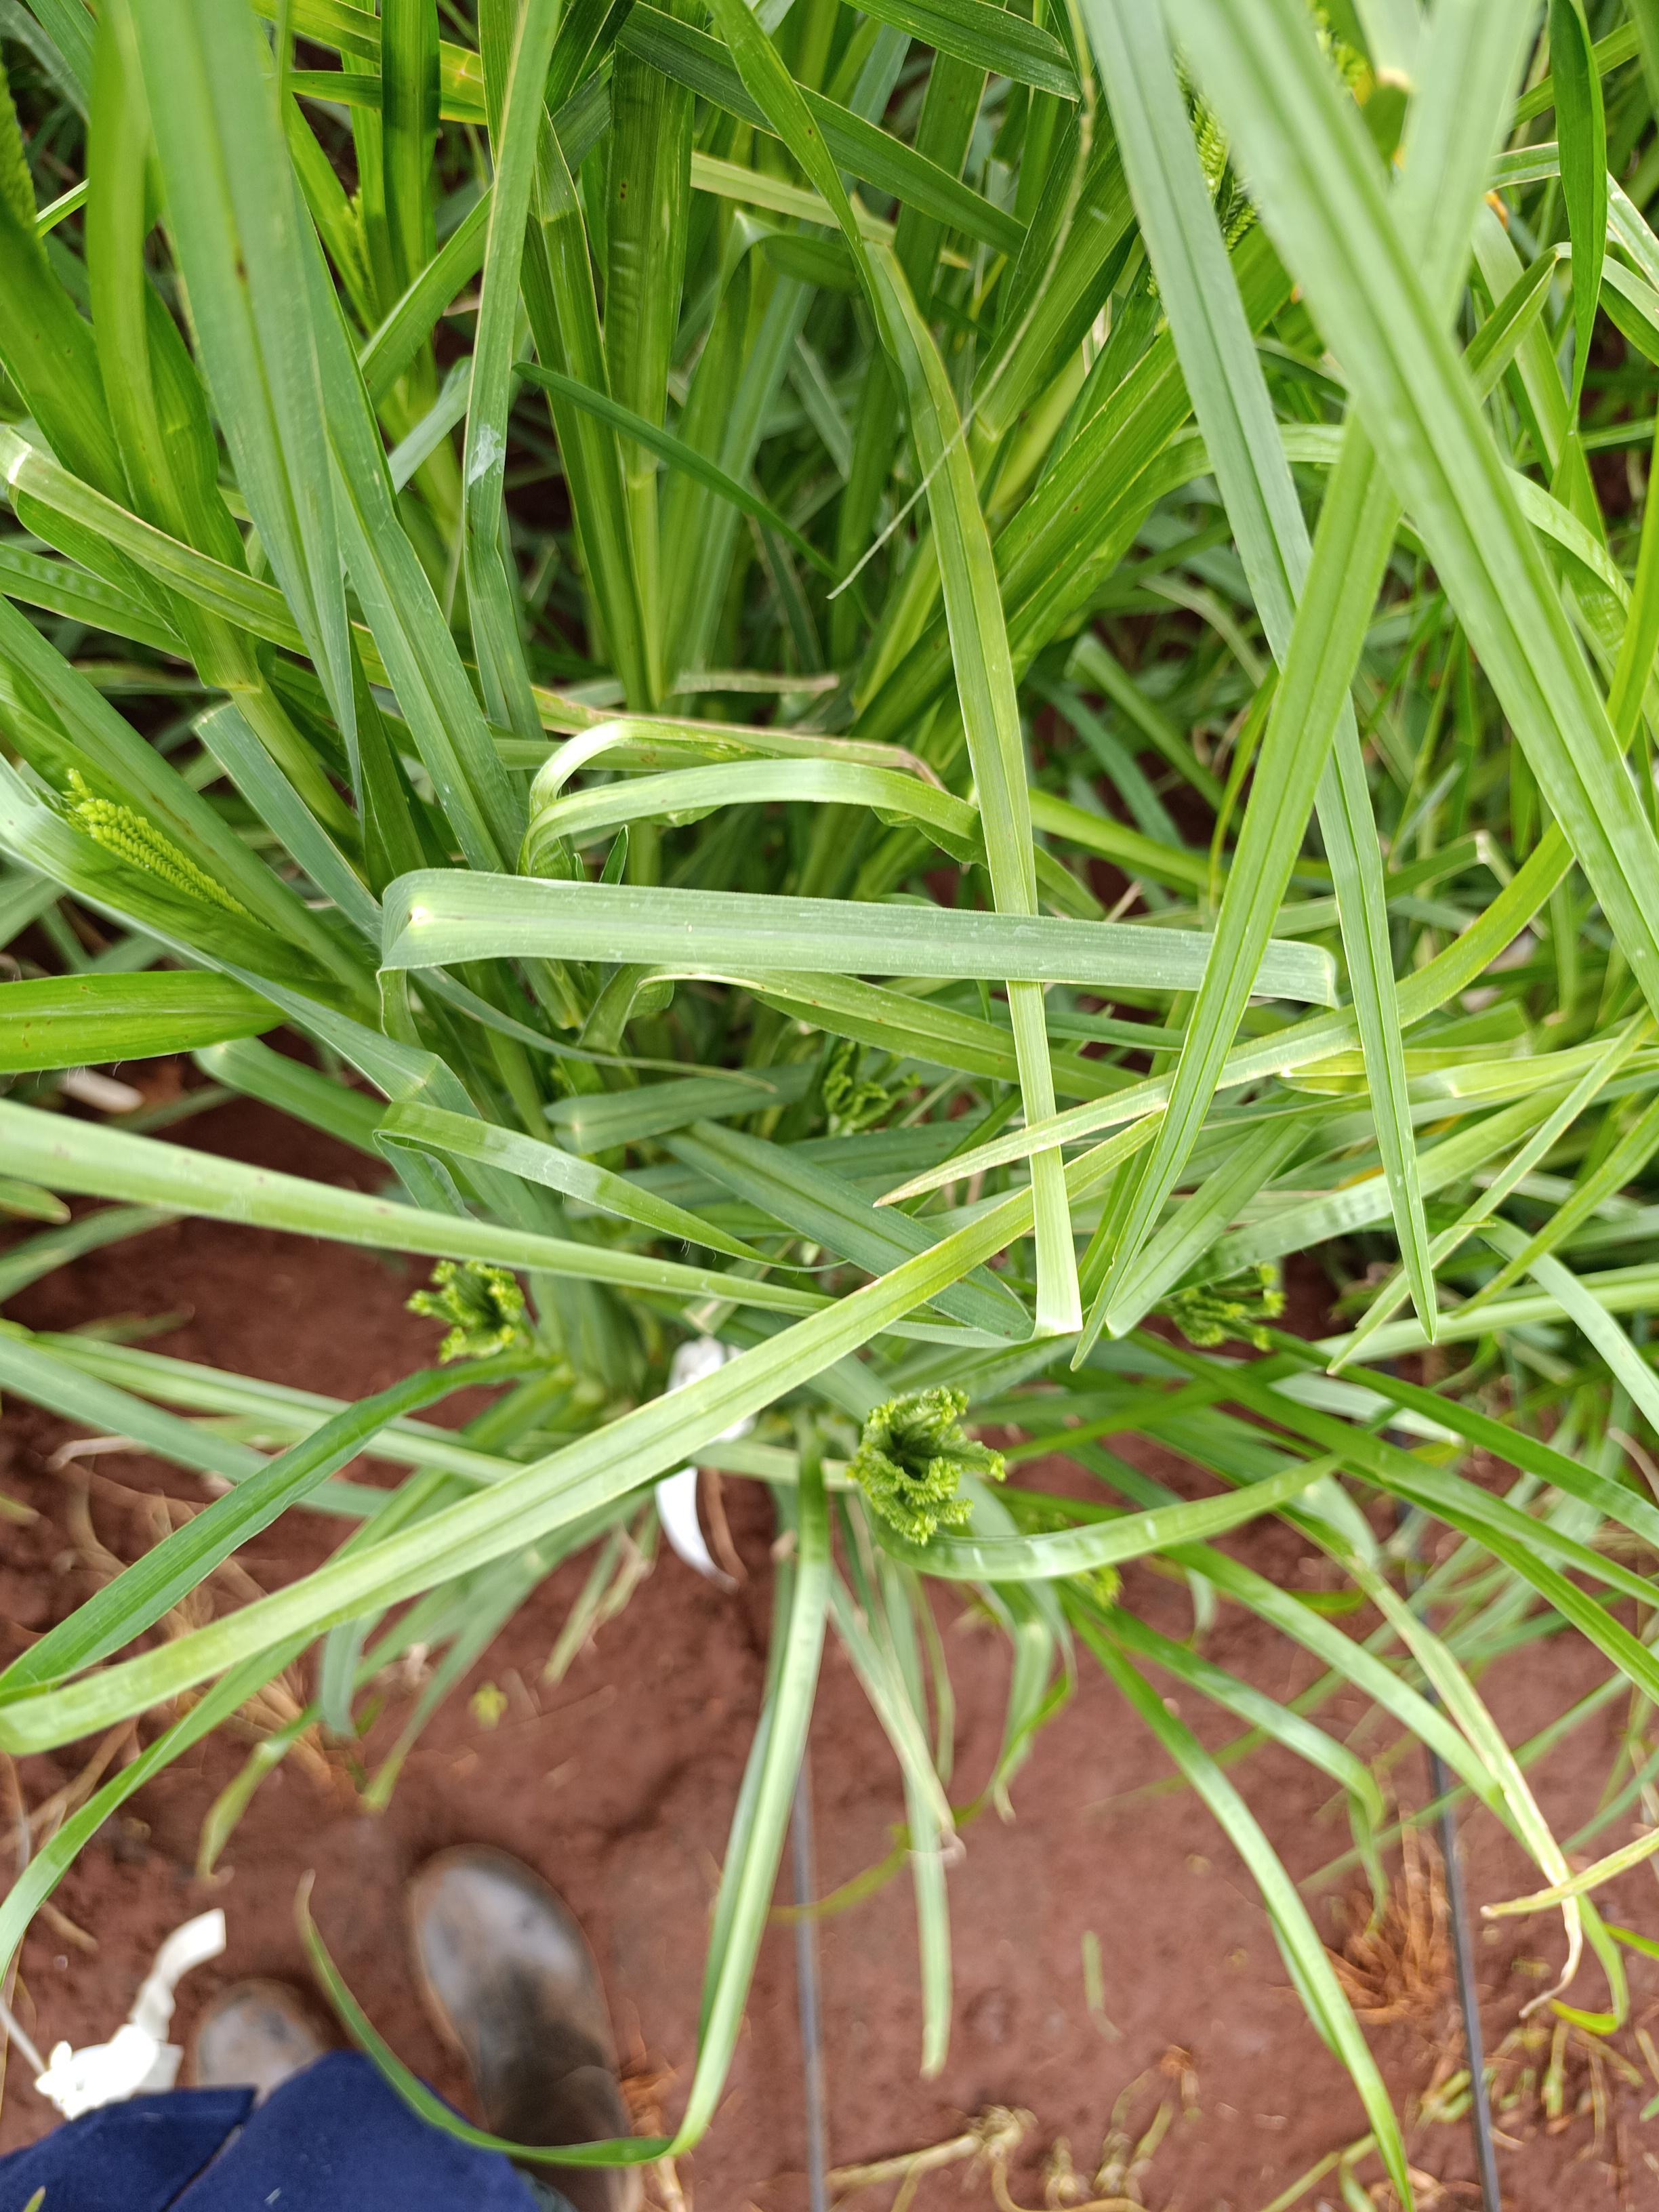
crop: finger millet
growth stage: heading tuber
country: Kenya
